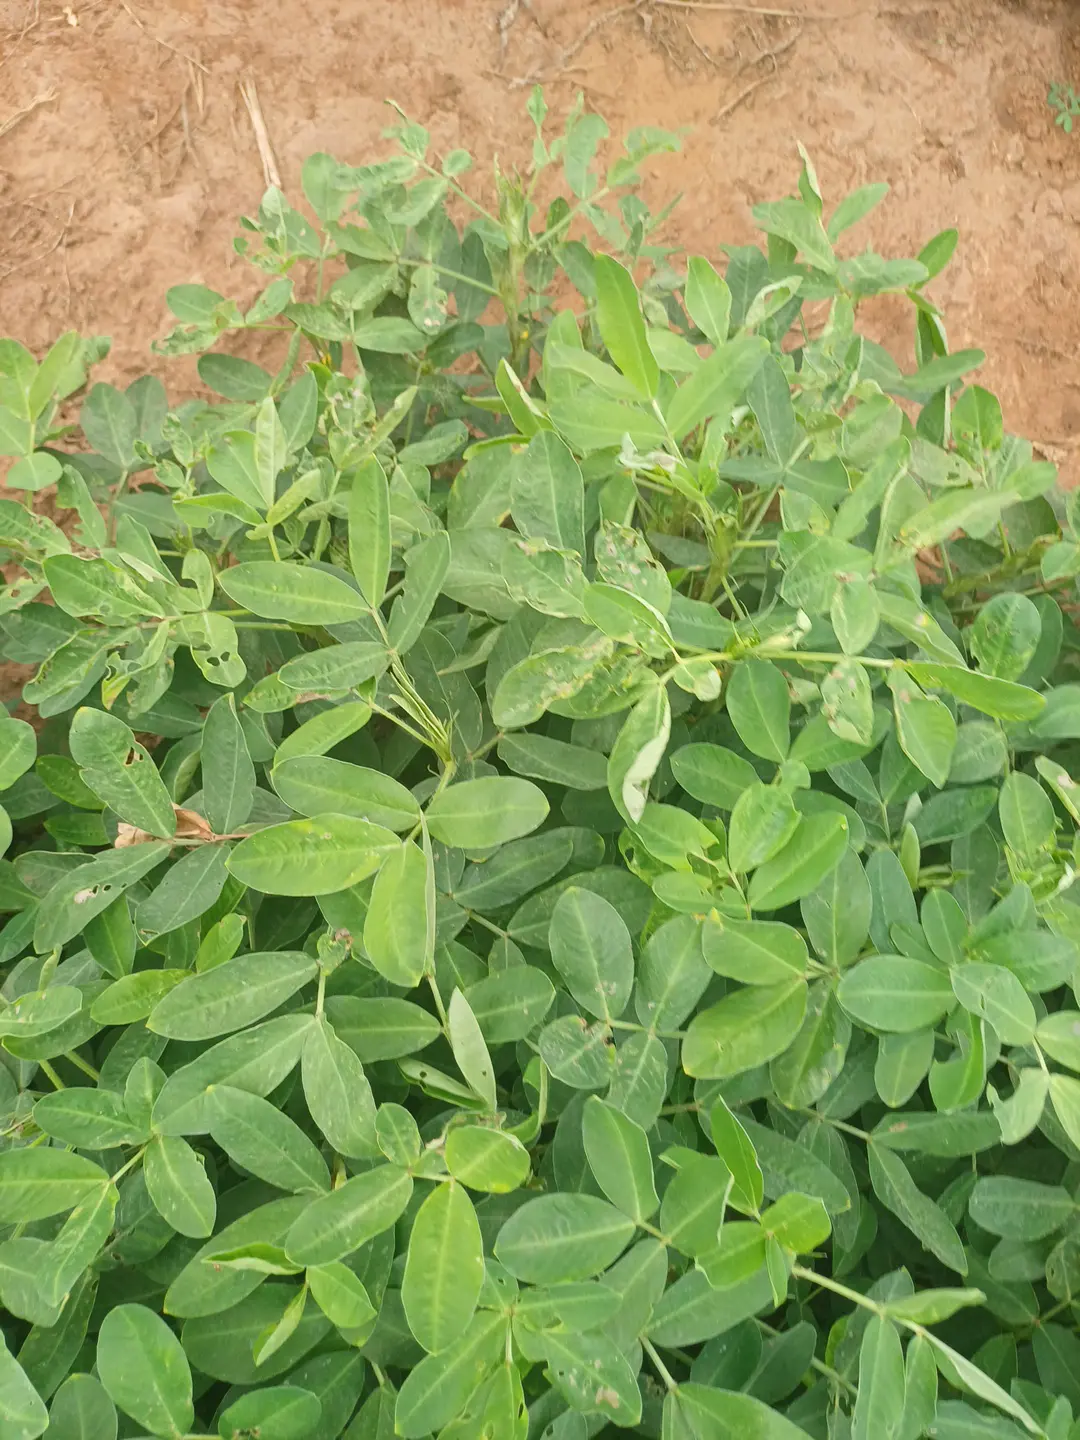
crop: groundnut
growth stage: pegging
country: Kenya
